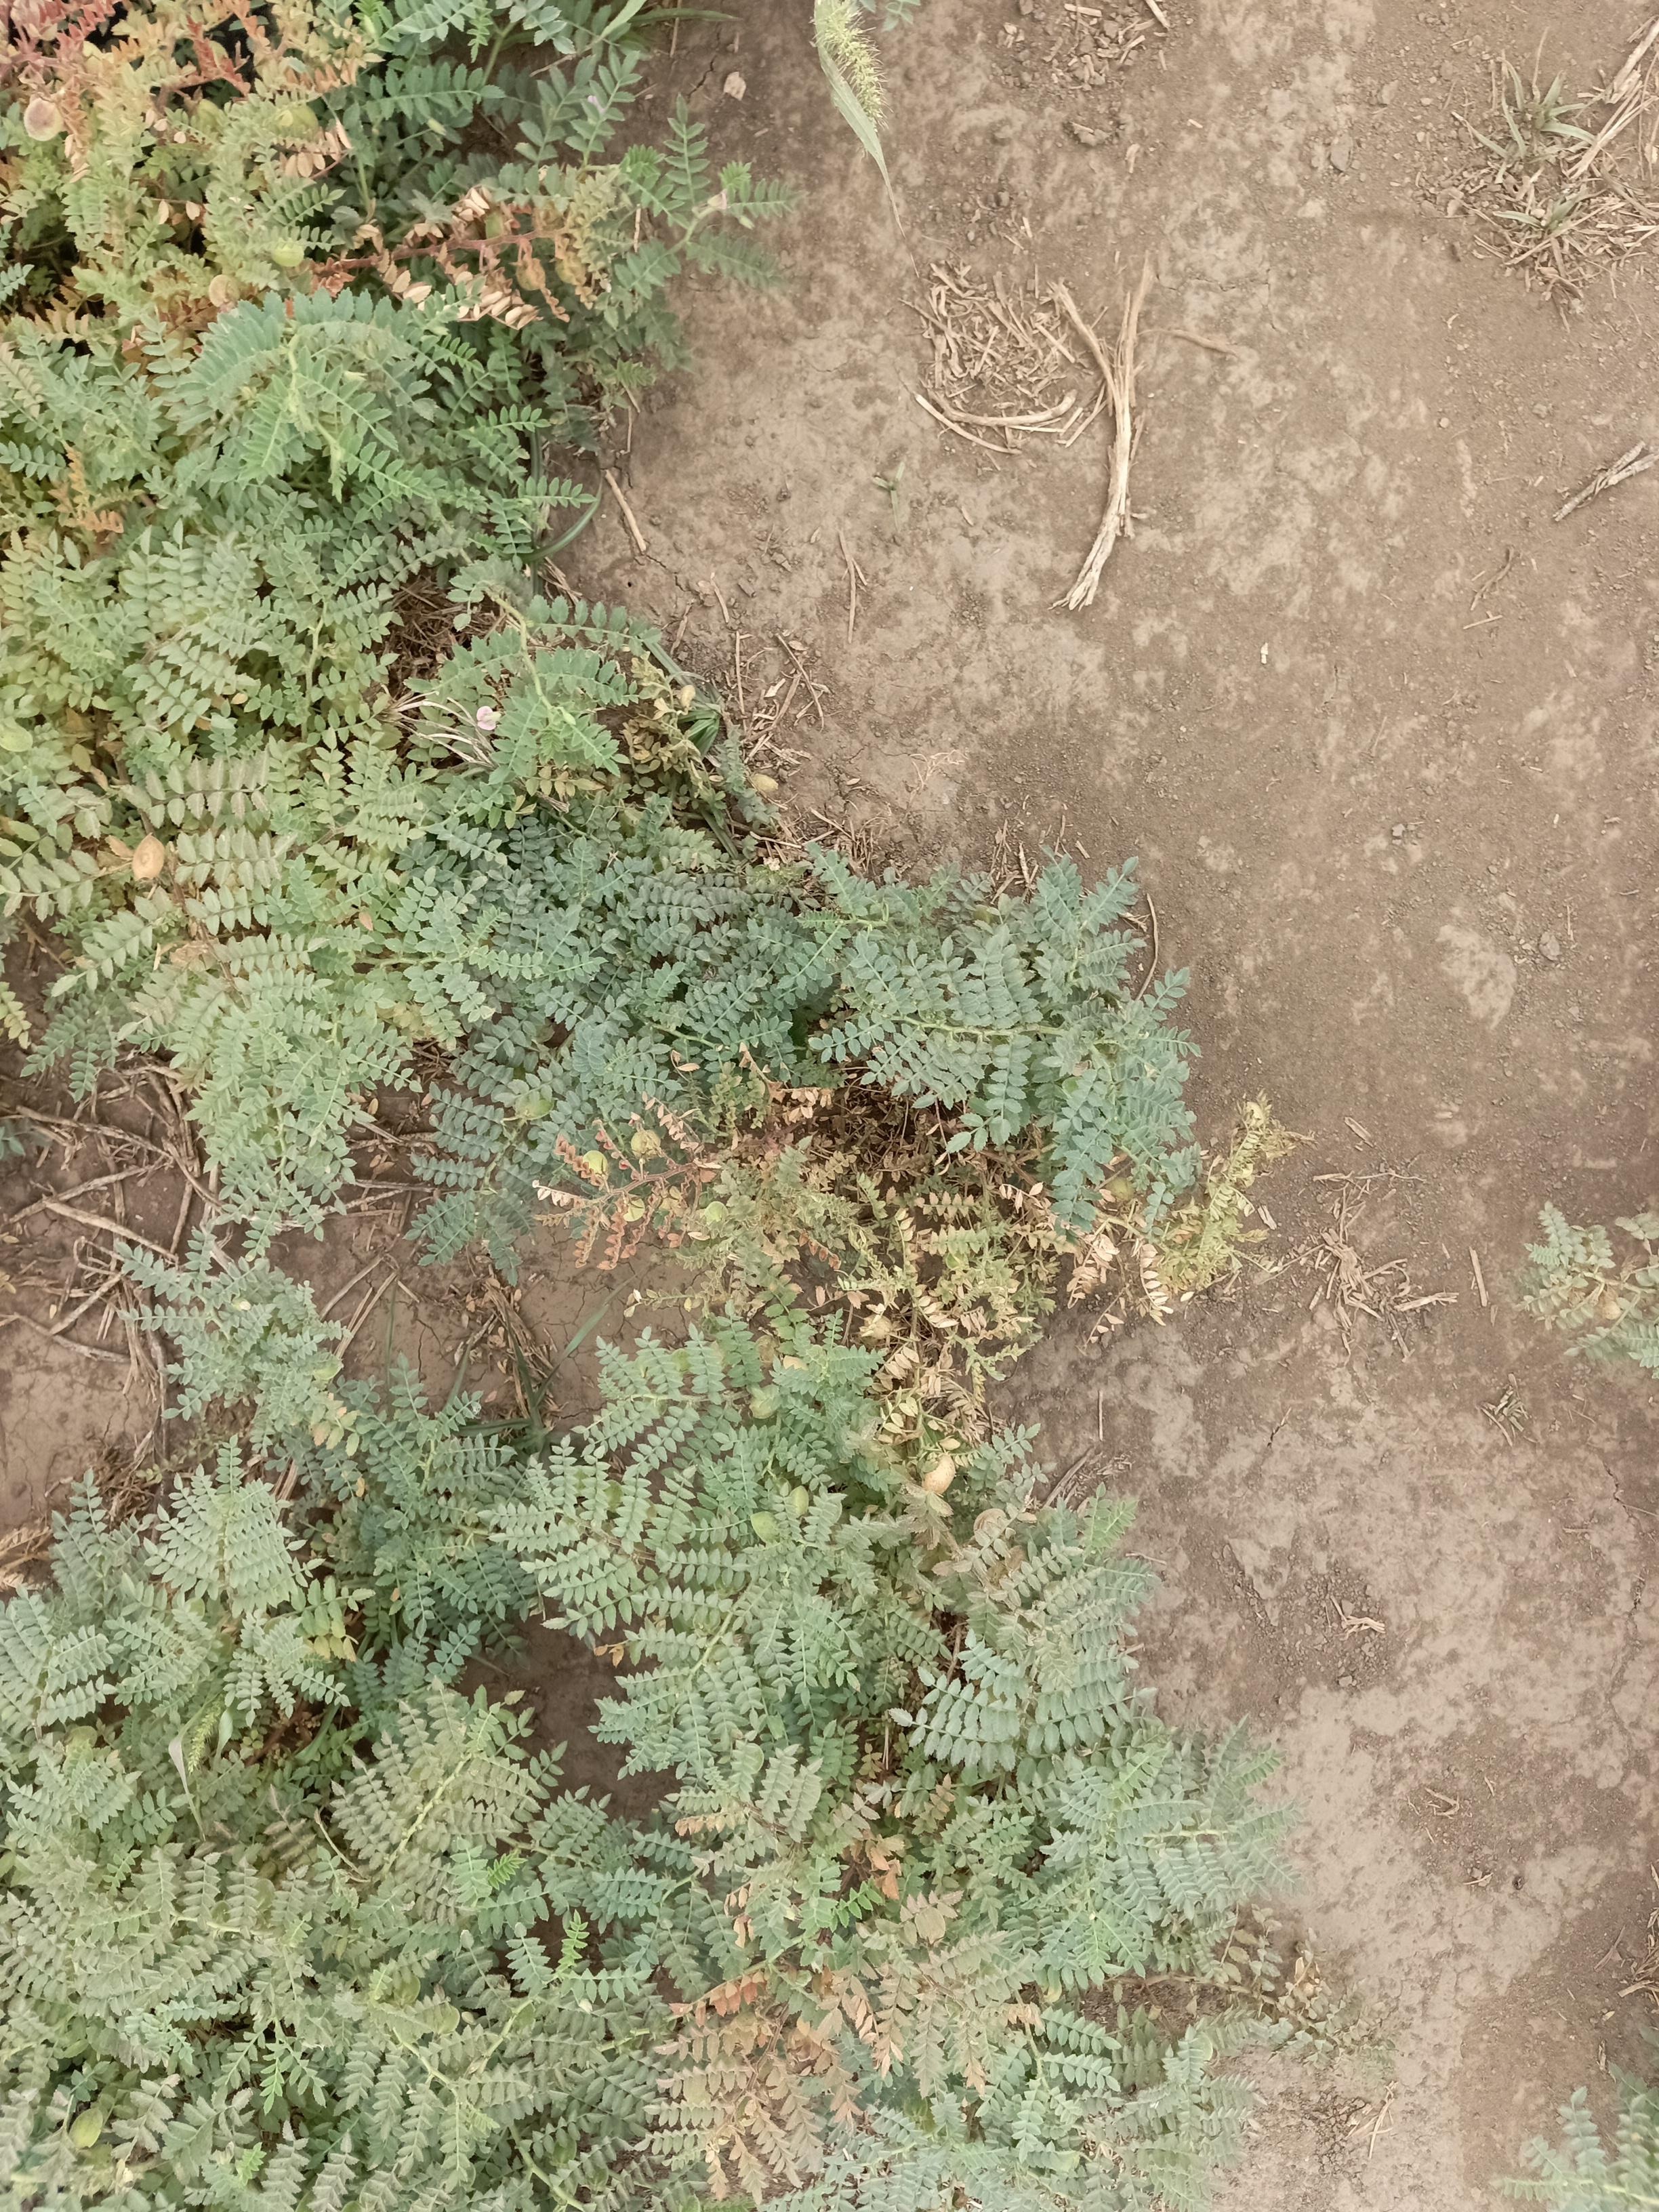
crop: chickpea
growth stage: development pod
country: Tanzania
